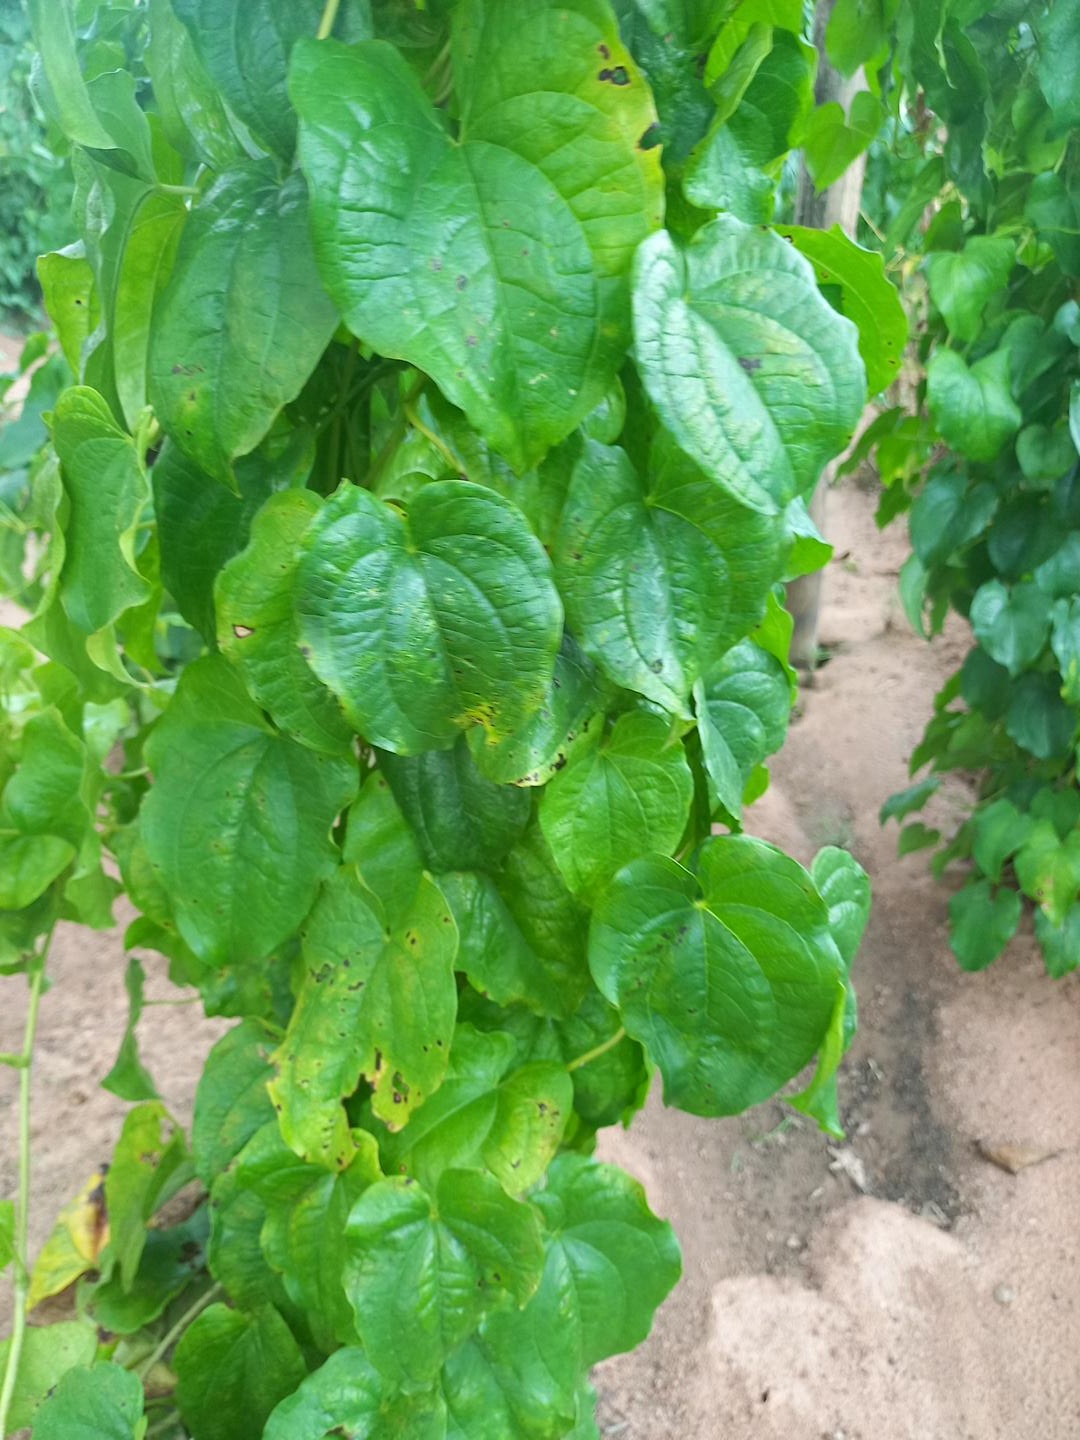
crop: yam
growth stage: vegetative
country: Nigeria
